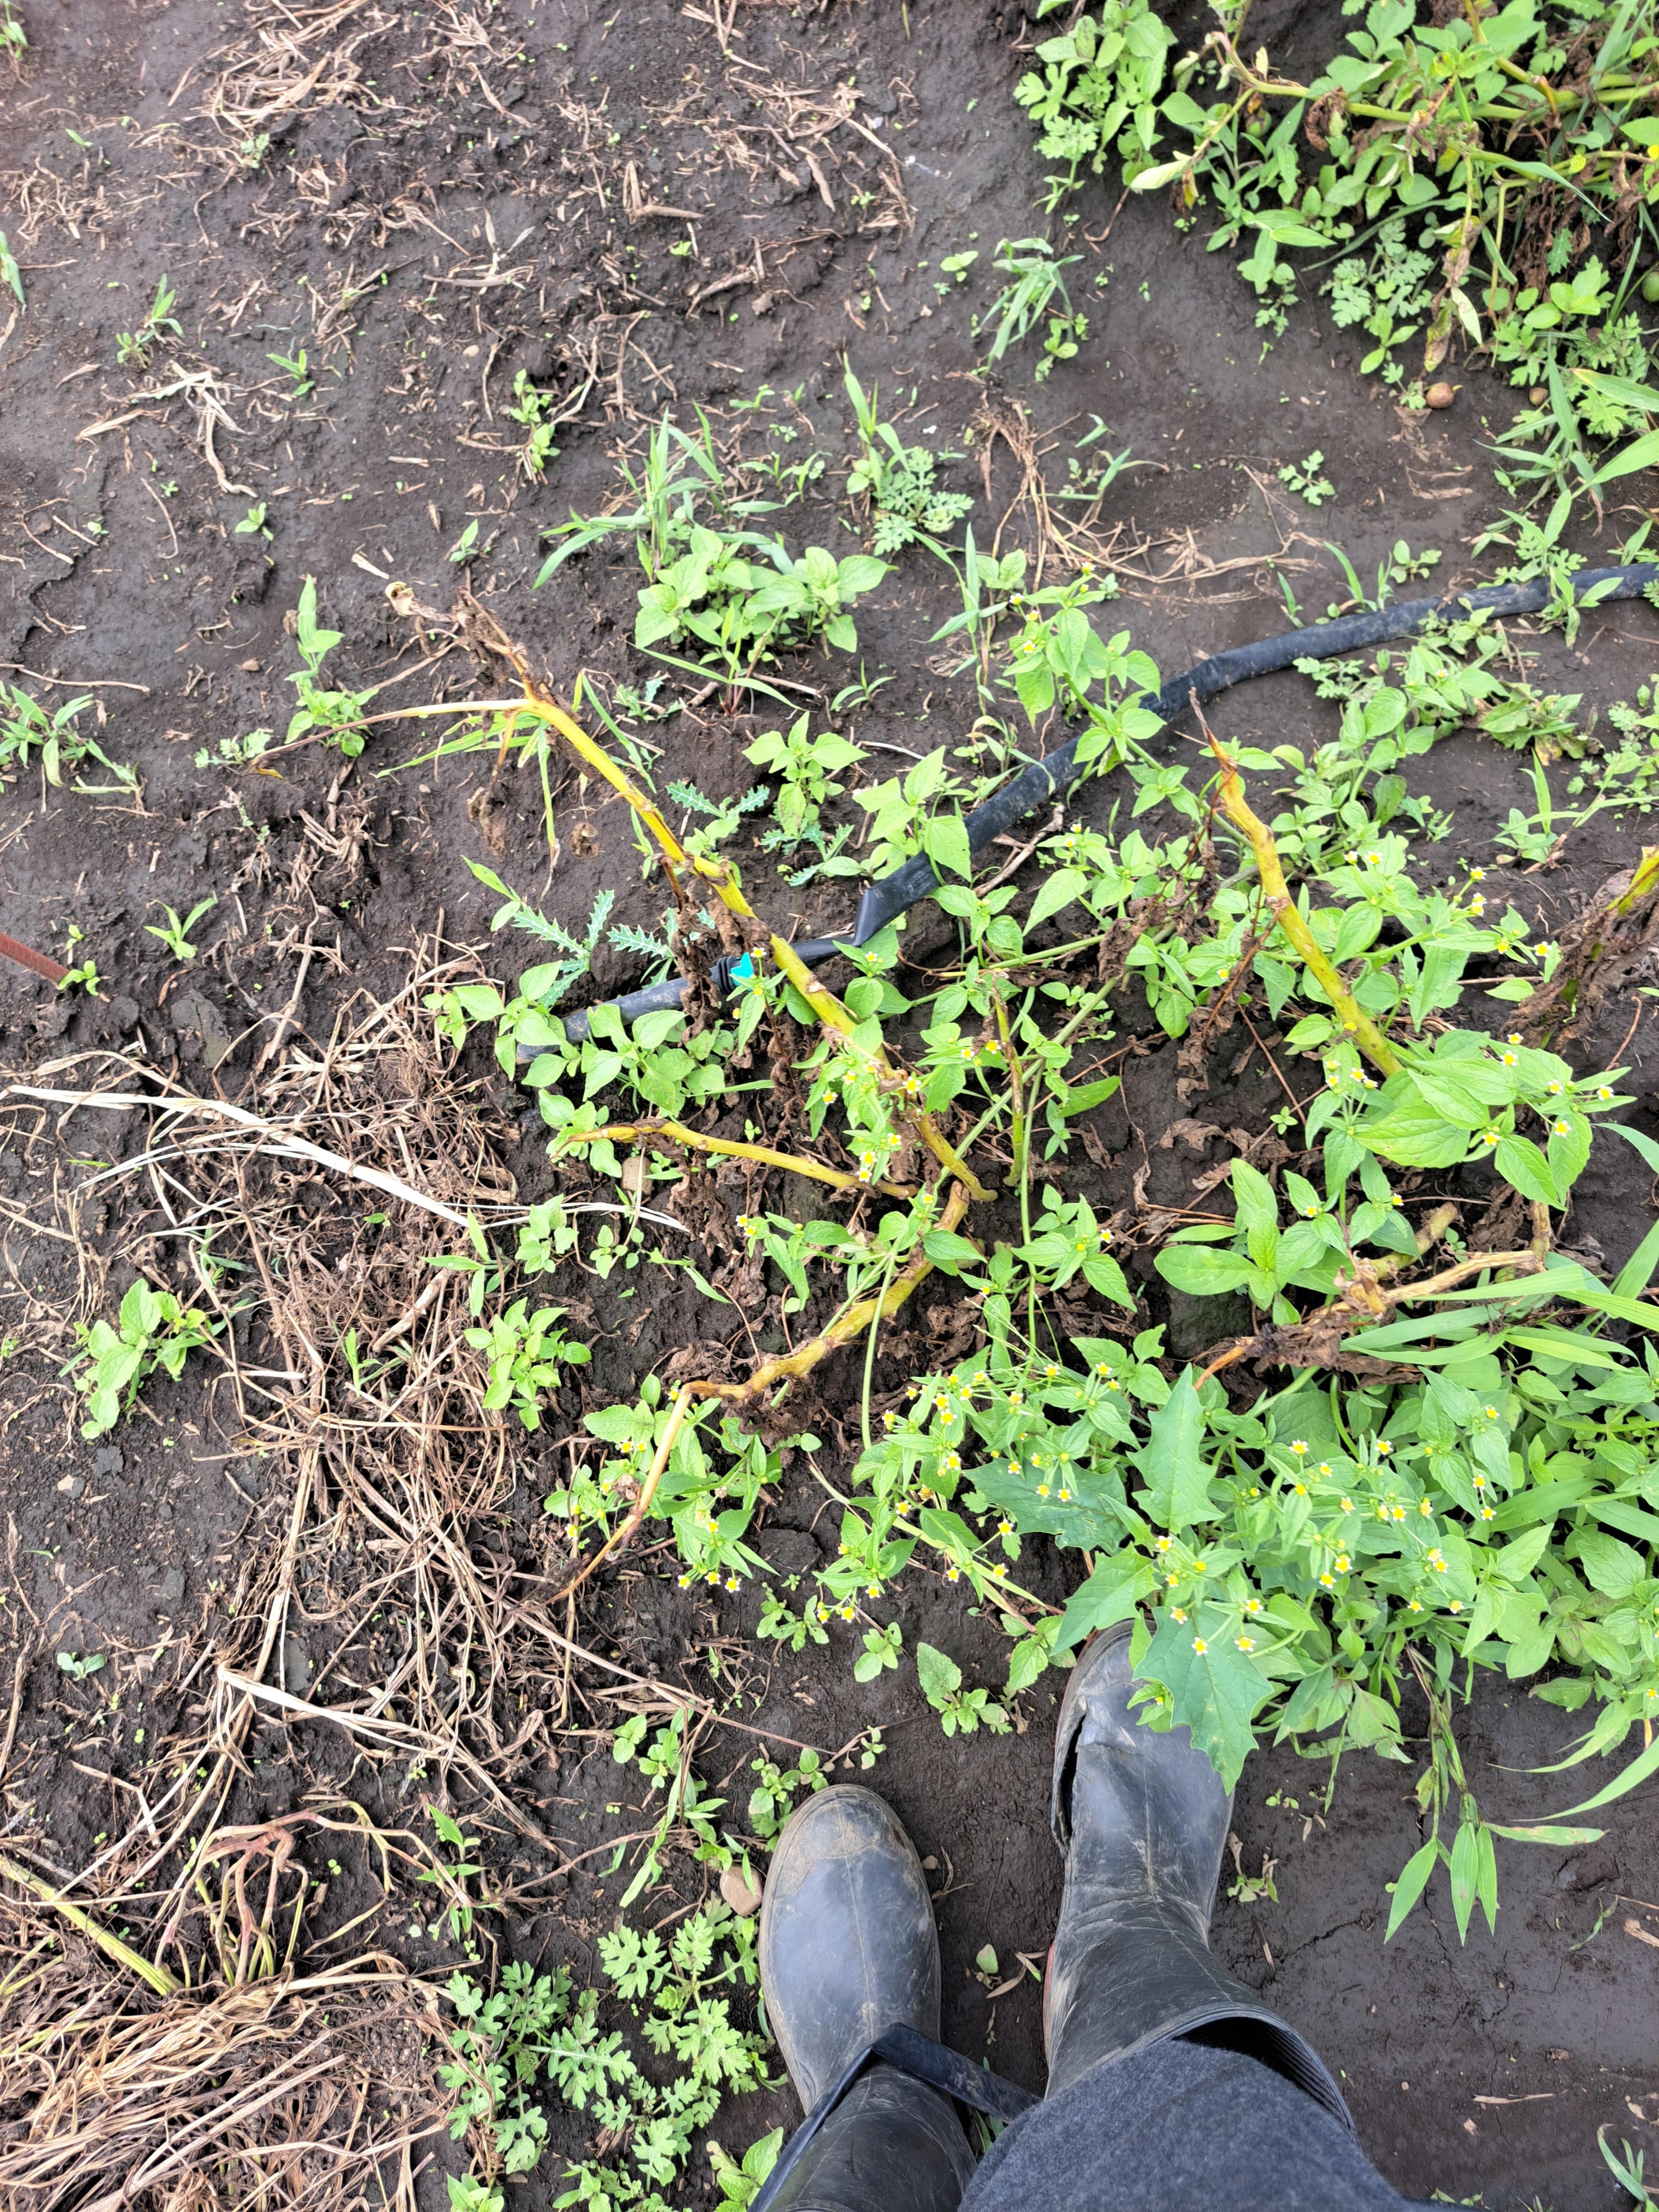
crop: potato
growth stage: flowering
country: Tanzania
